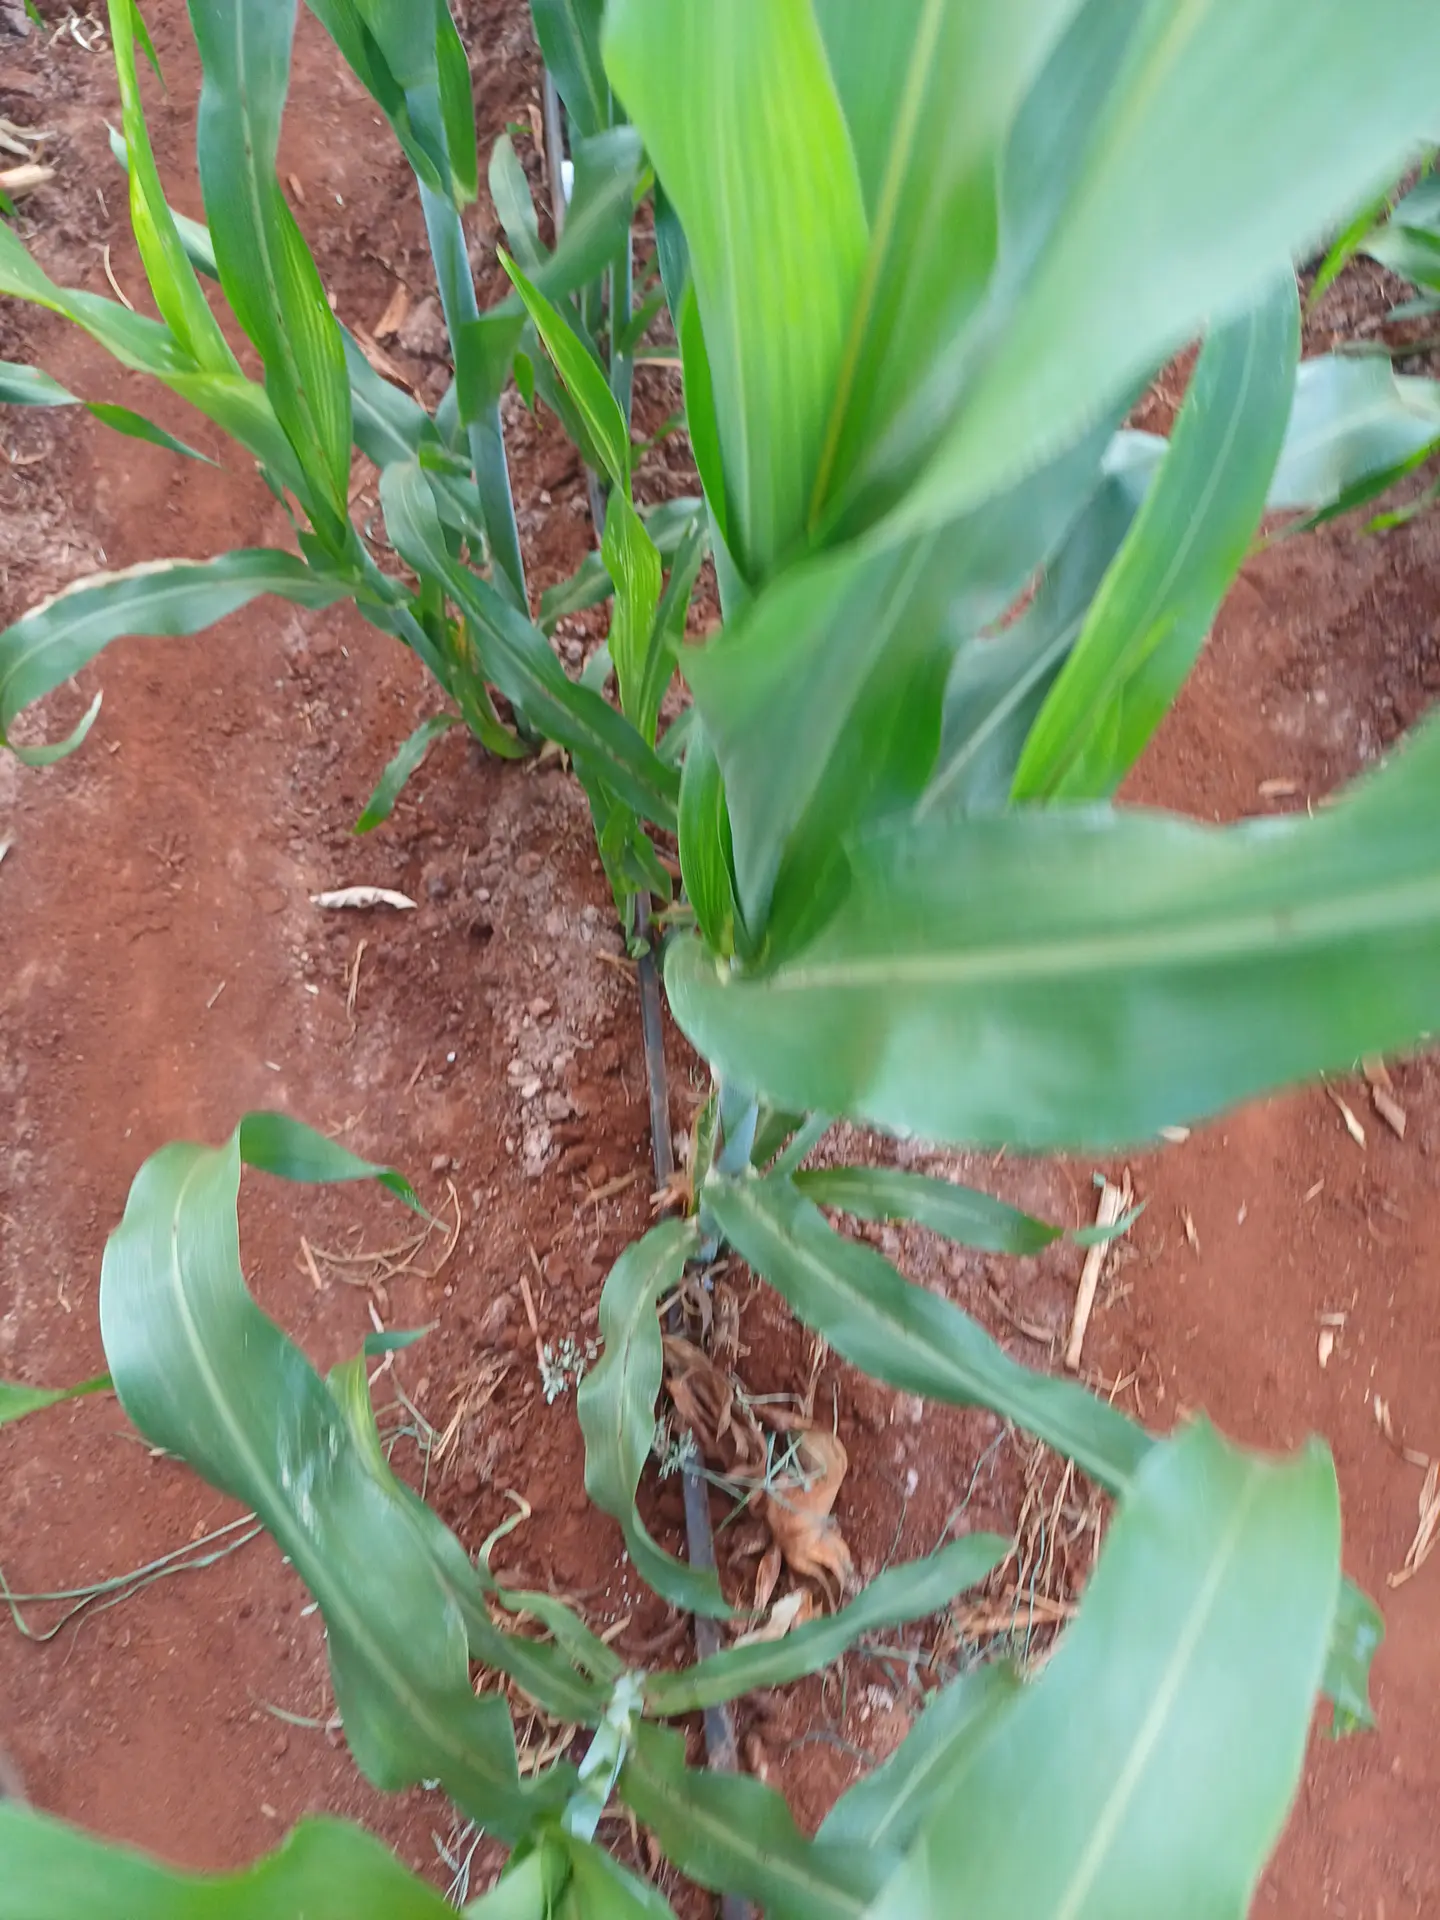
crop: sorghum
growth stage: vegetative
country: Kenya
